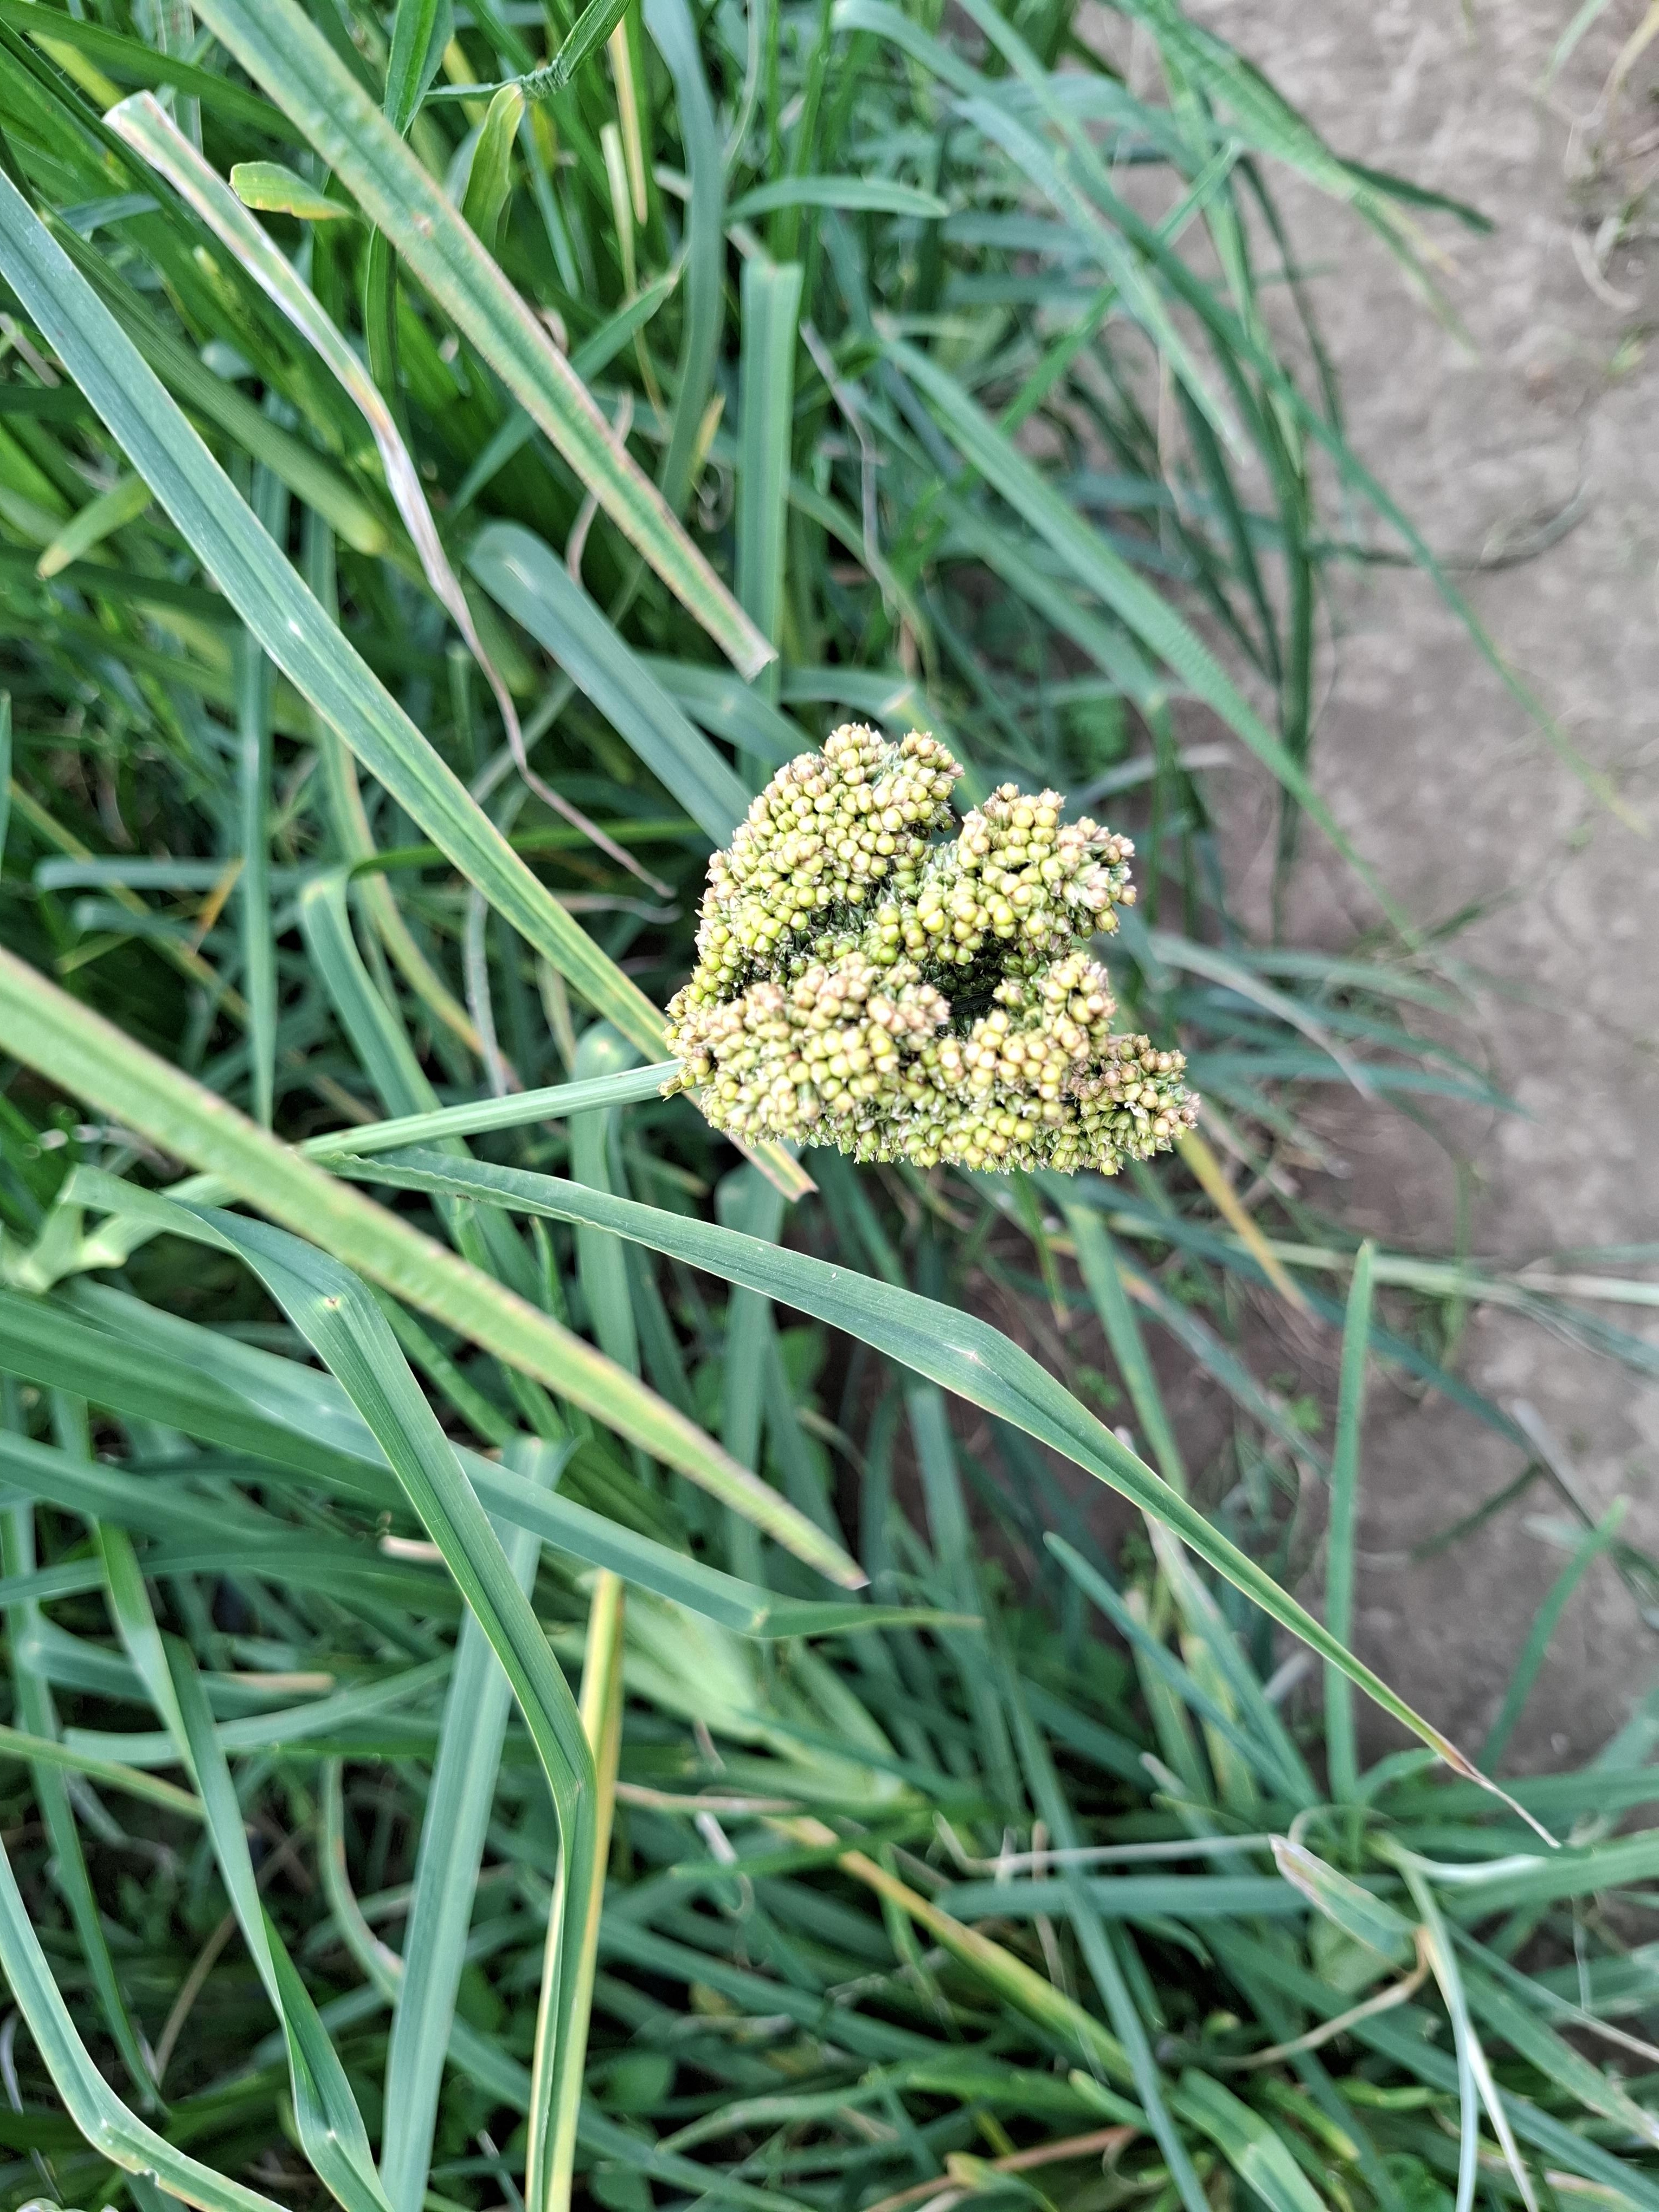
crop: sorghum
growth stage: harvest maturity
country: Tanzania
